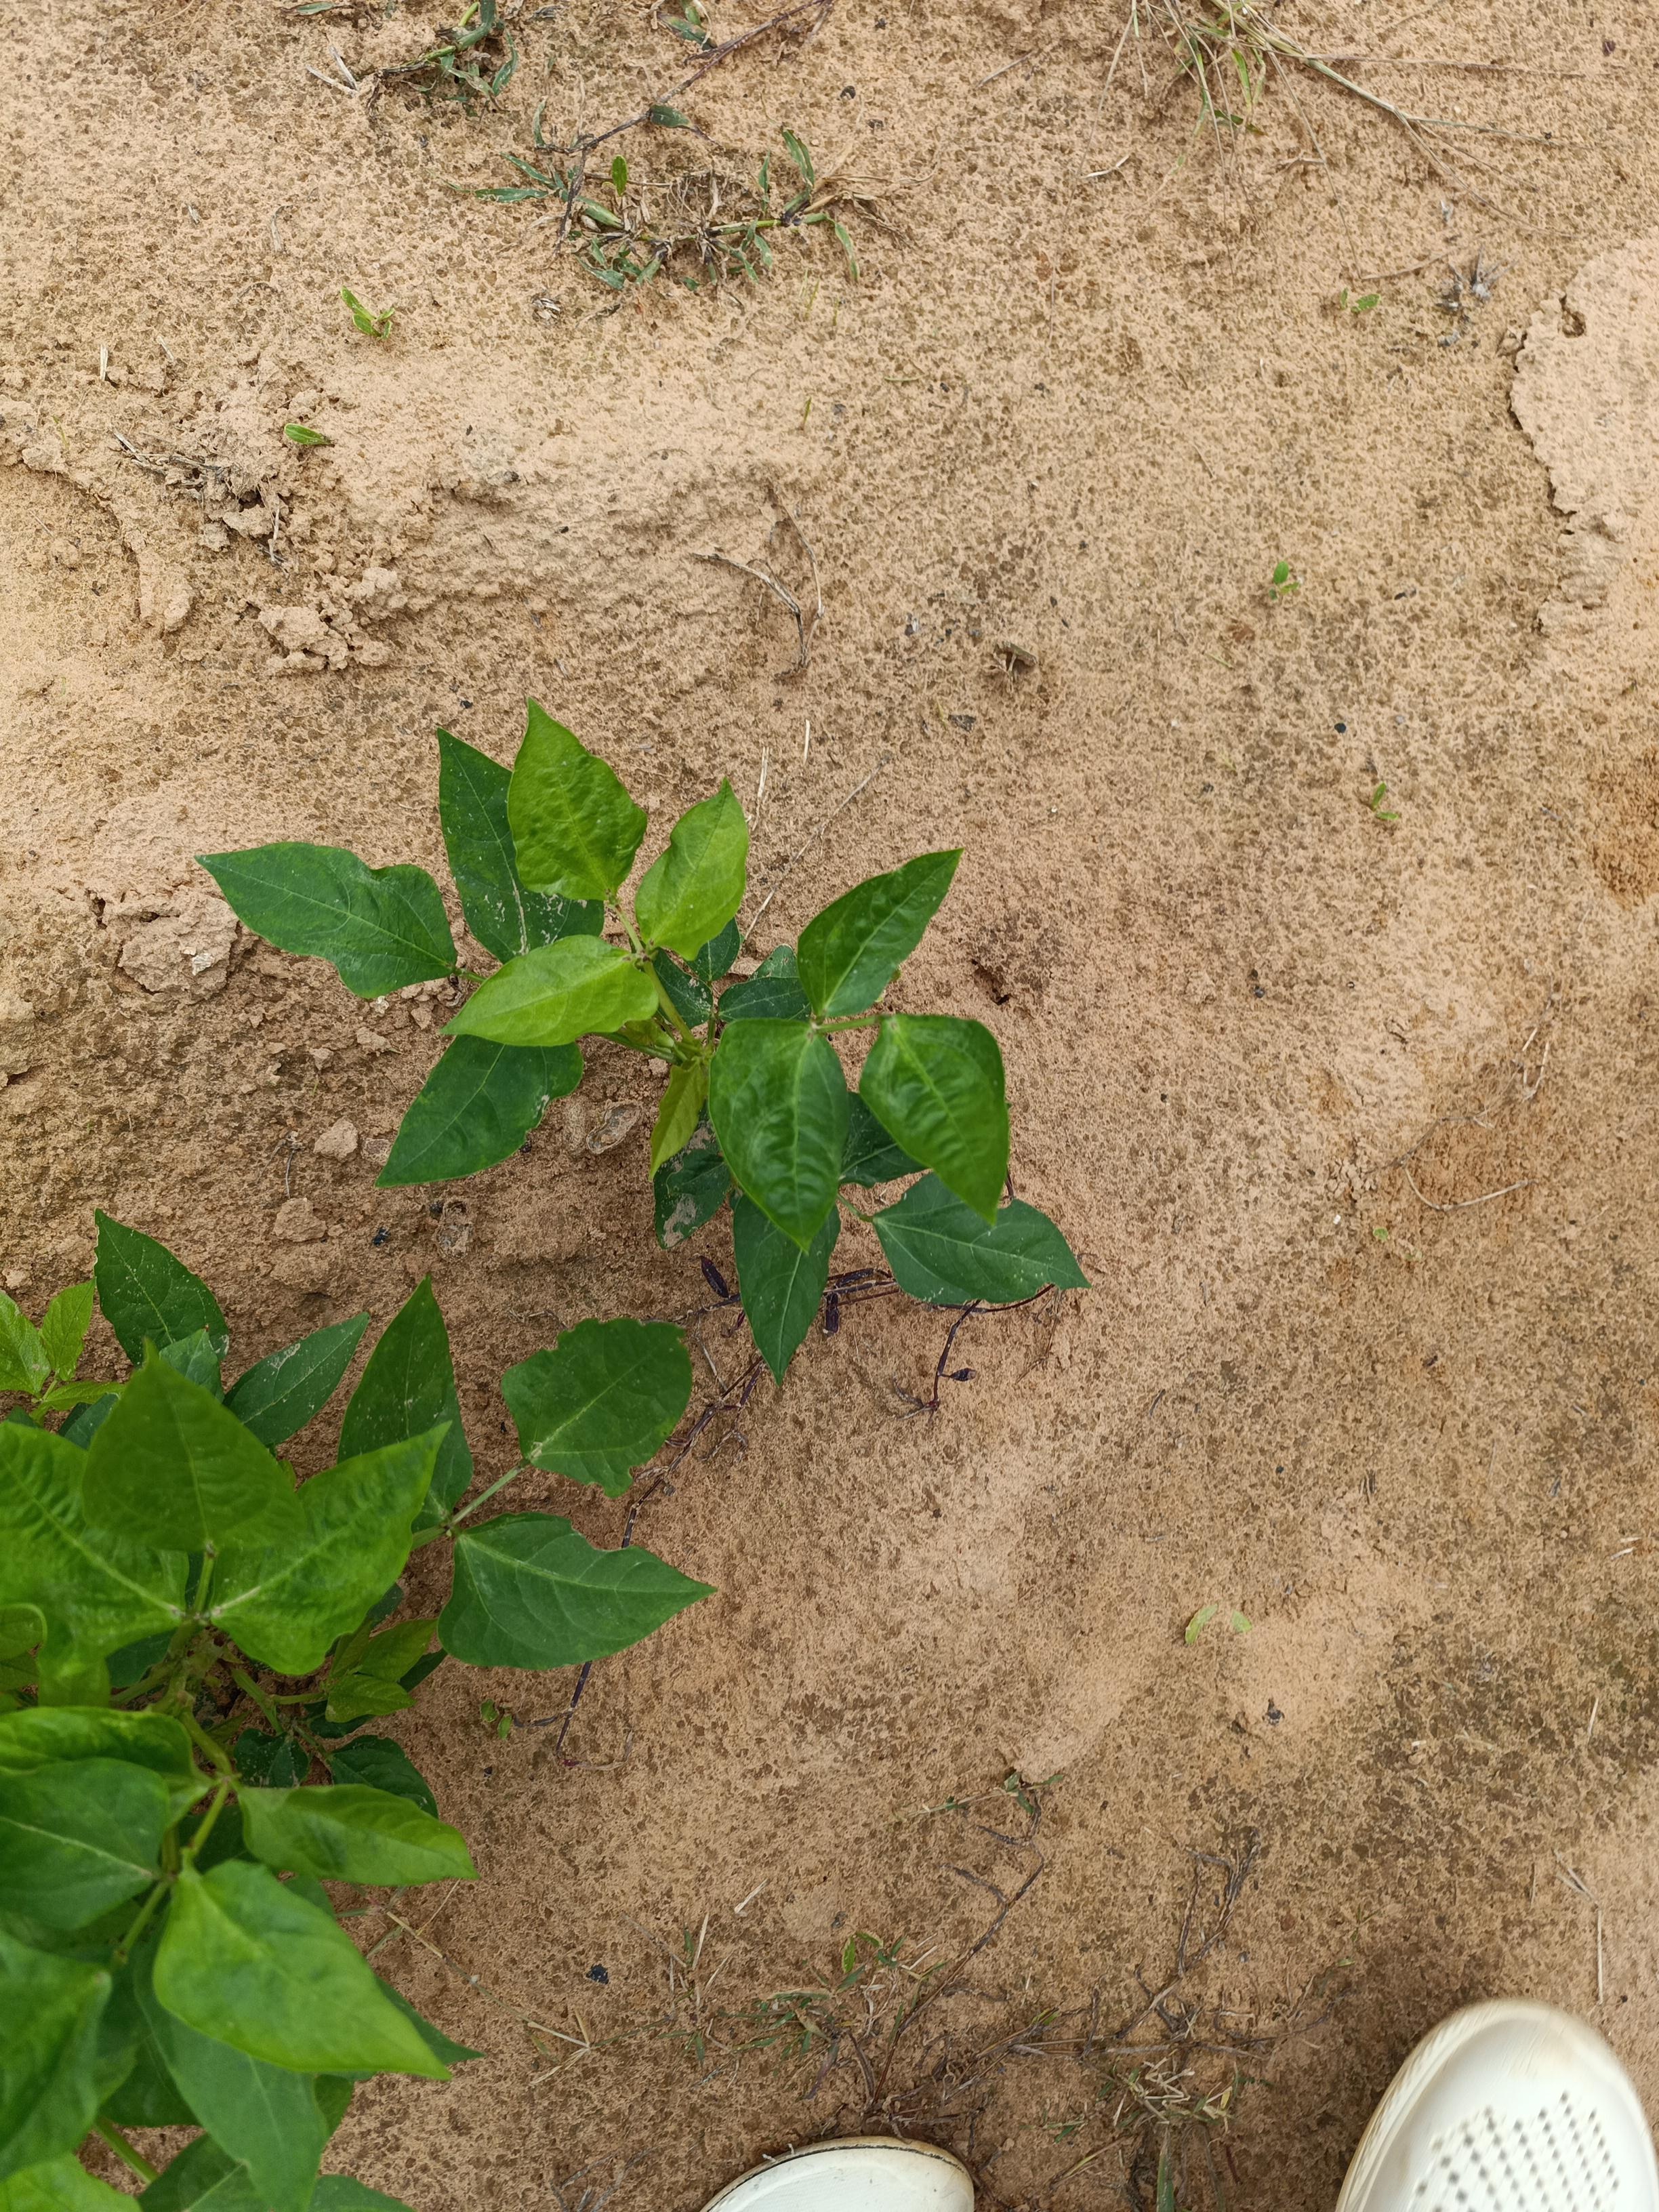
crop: cowpea
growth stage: emergence
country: Nigeria
